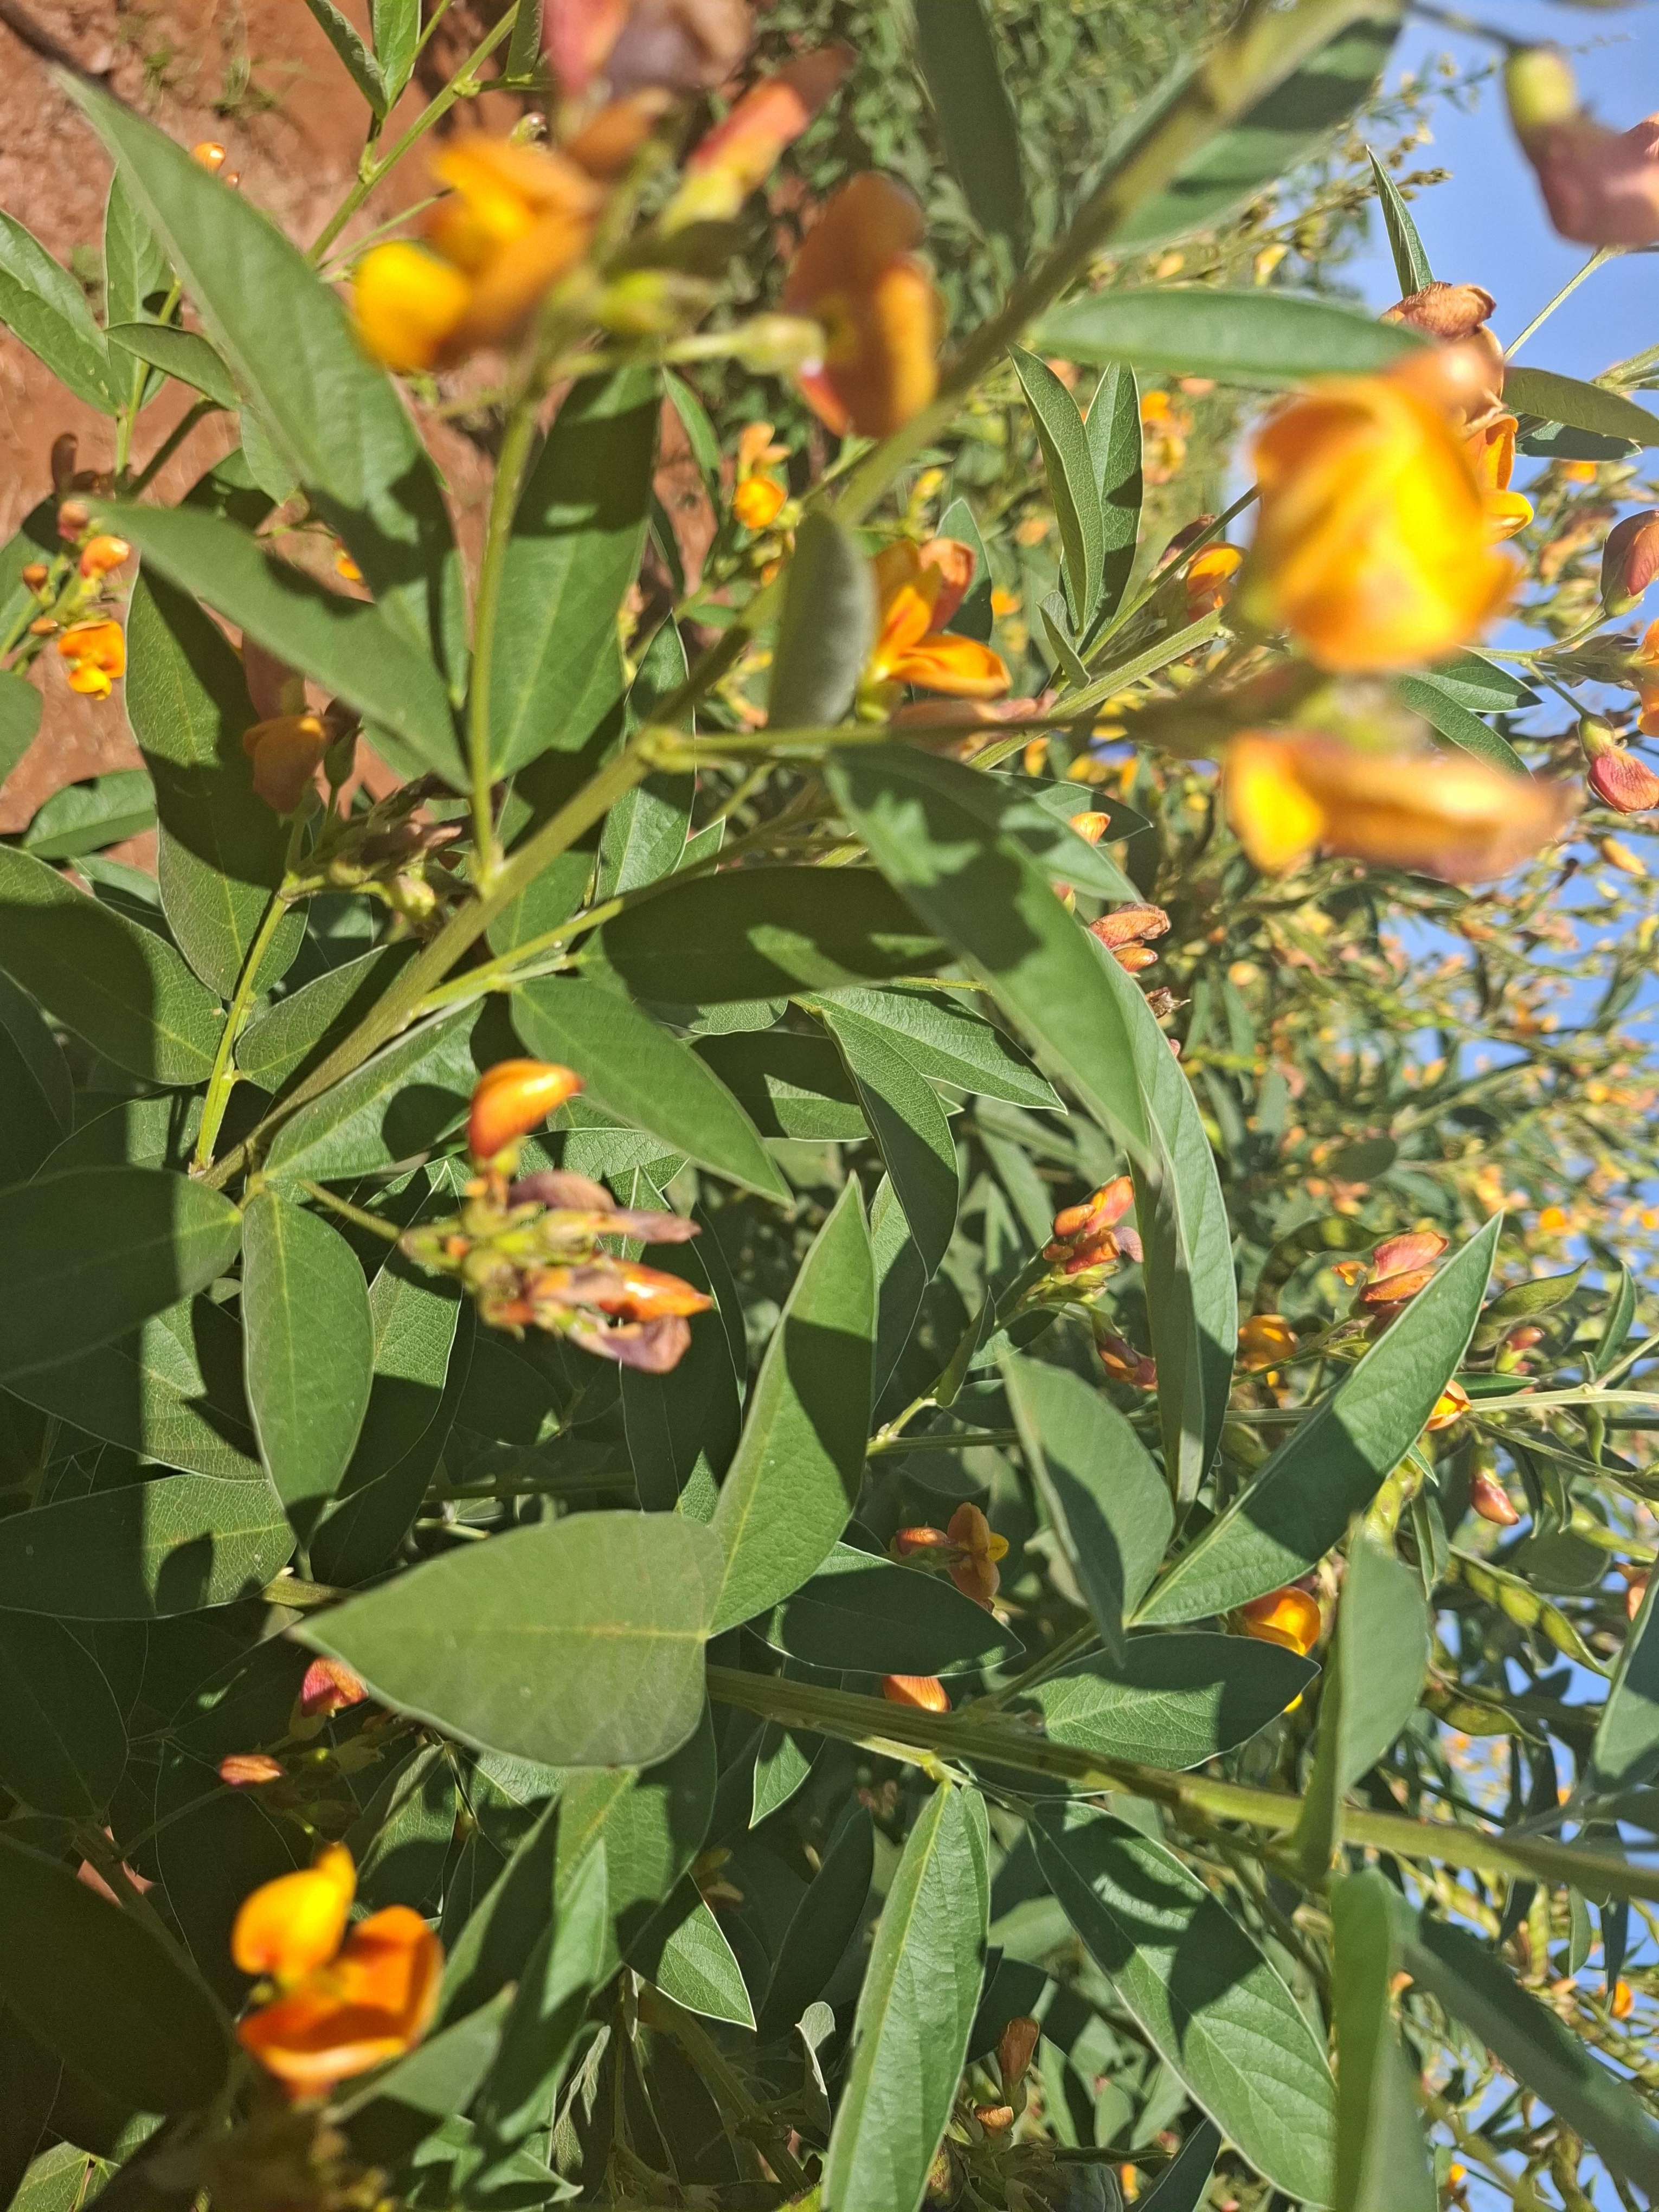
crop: pigeonpea
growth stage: development pod
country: Kenya
